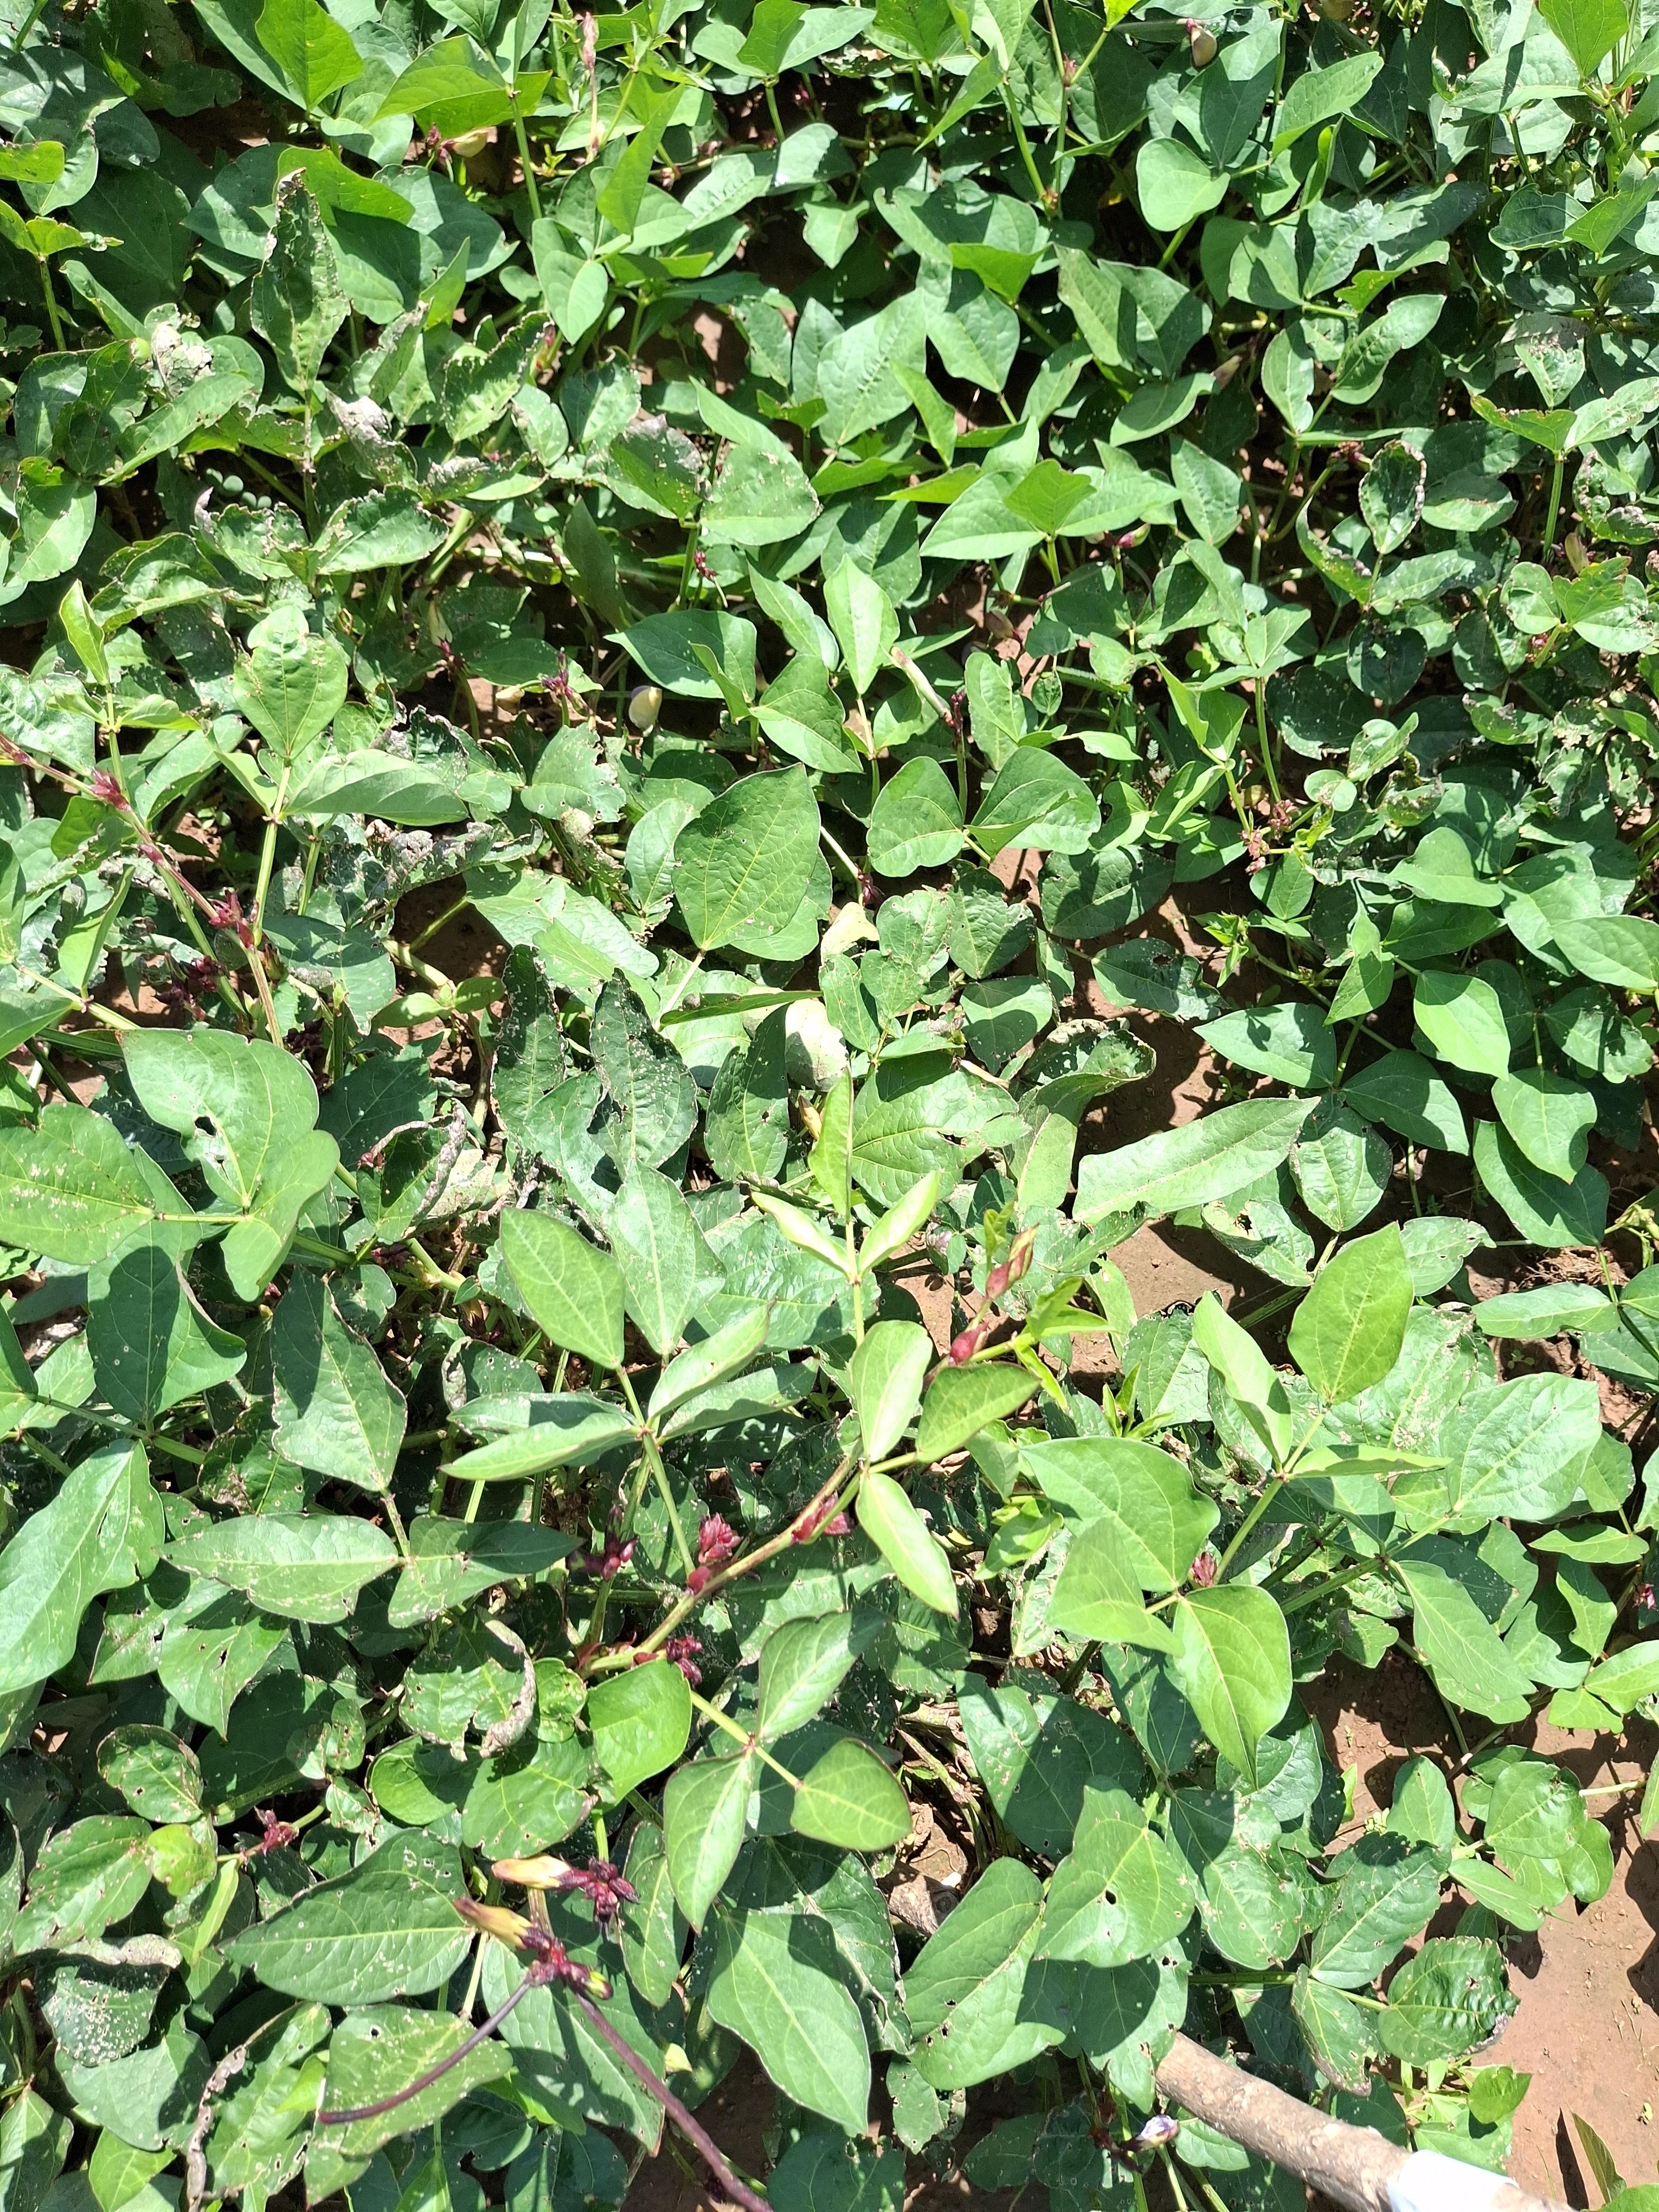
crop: cowpea
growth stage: flowering
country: Nigeria
